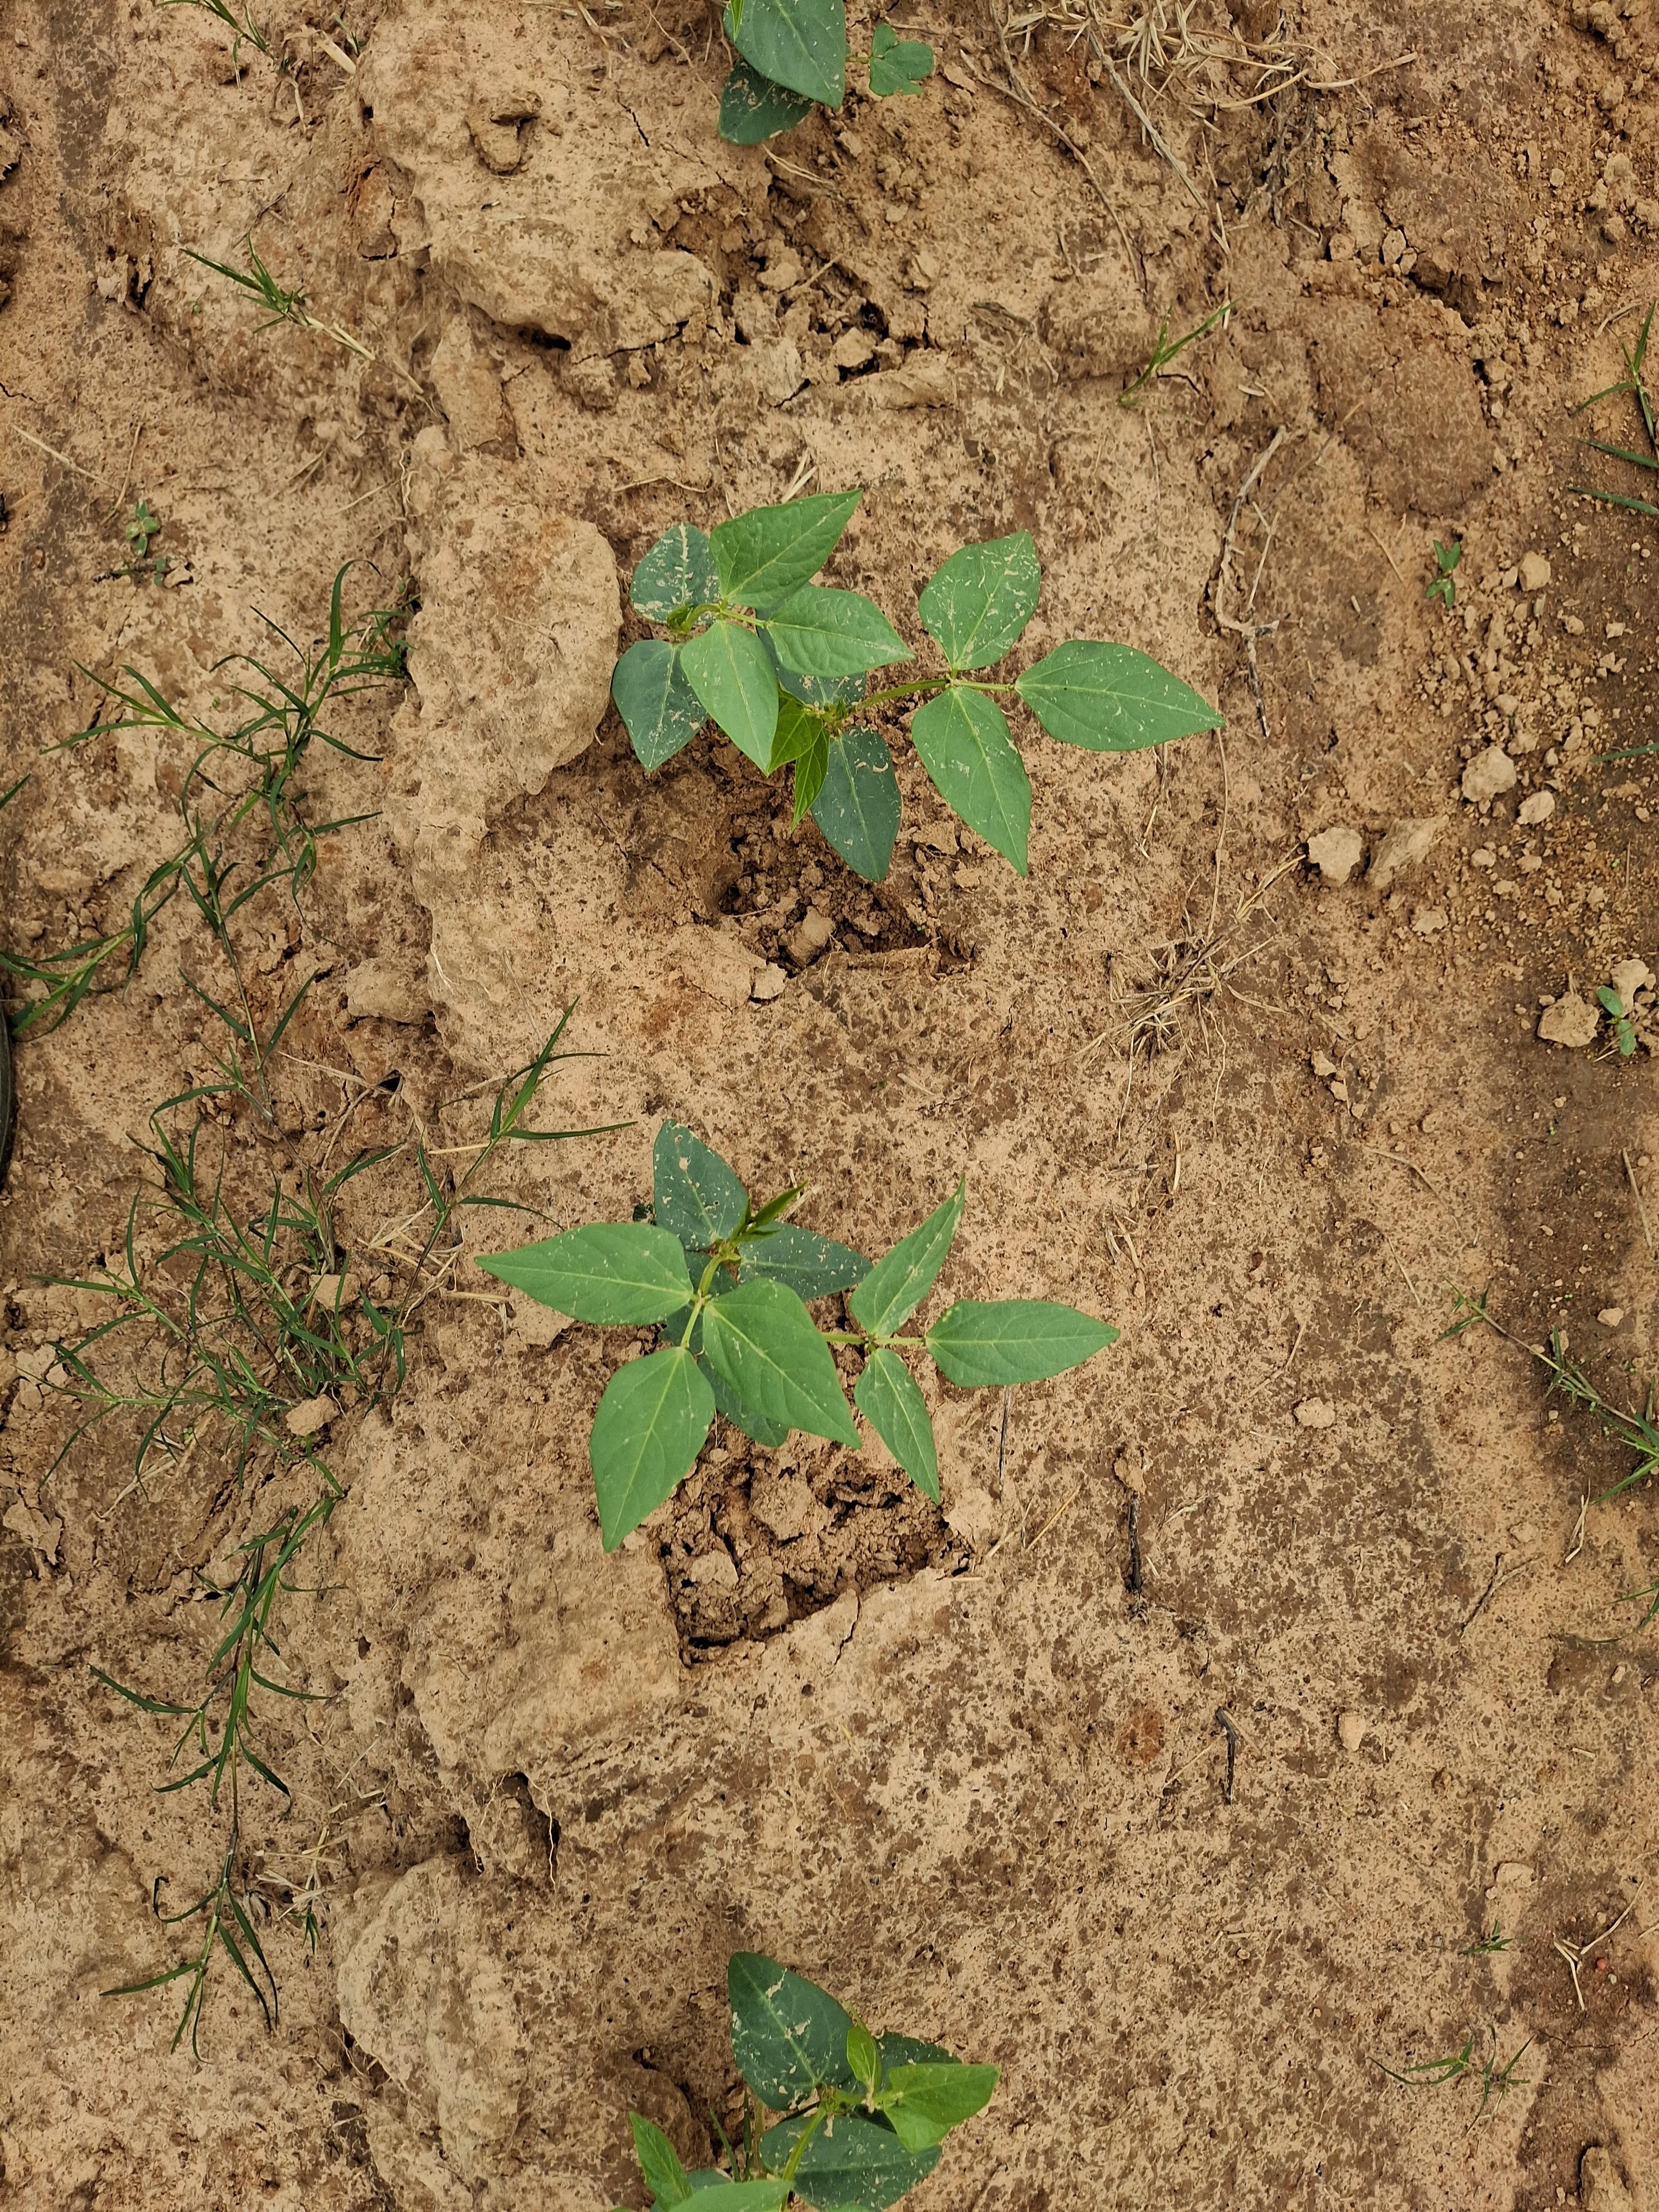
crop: cowpea
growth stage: emergence
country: Nigeria
